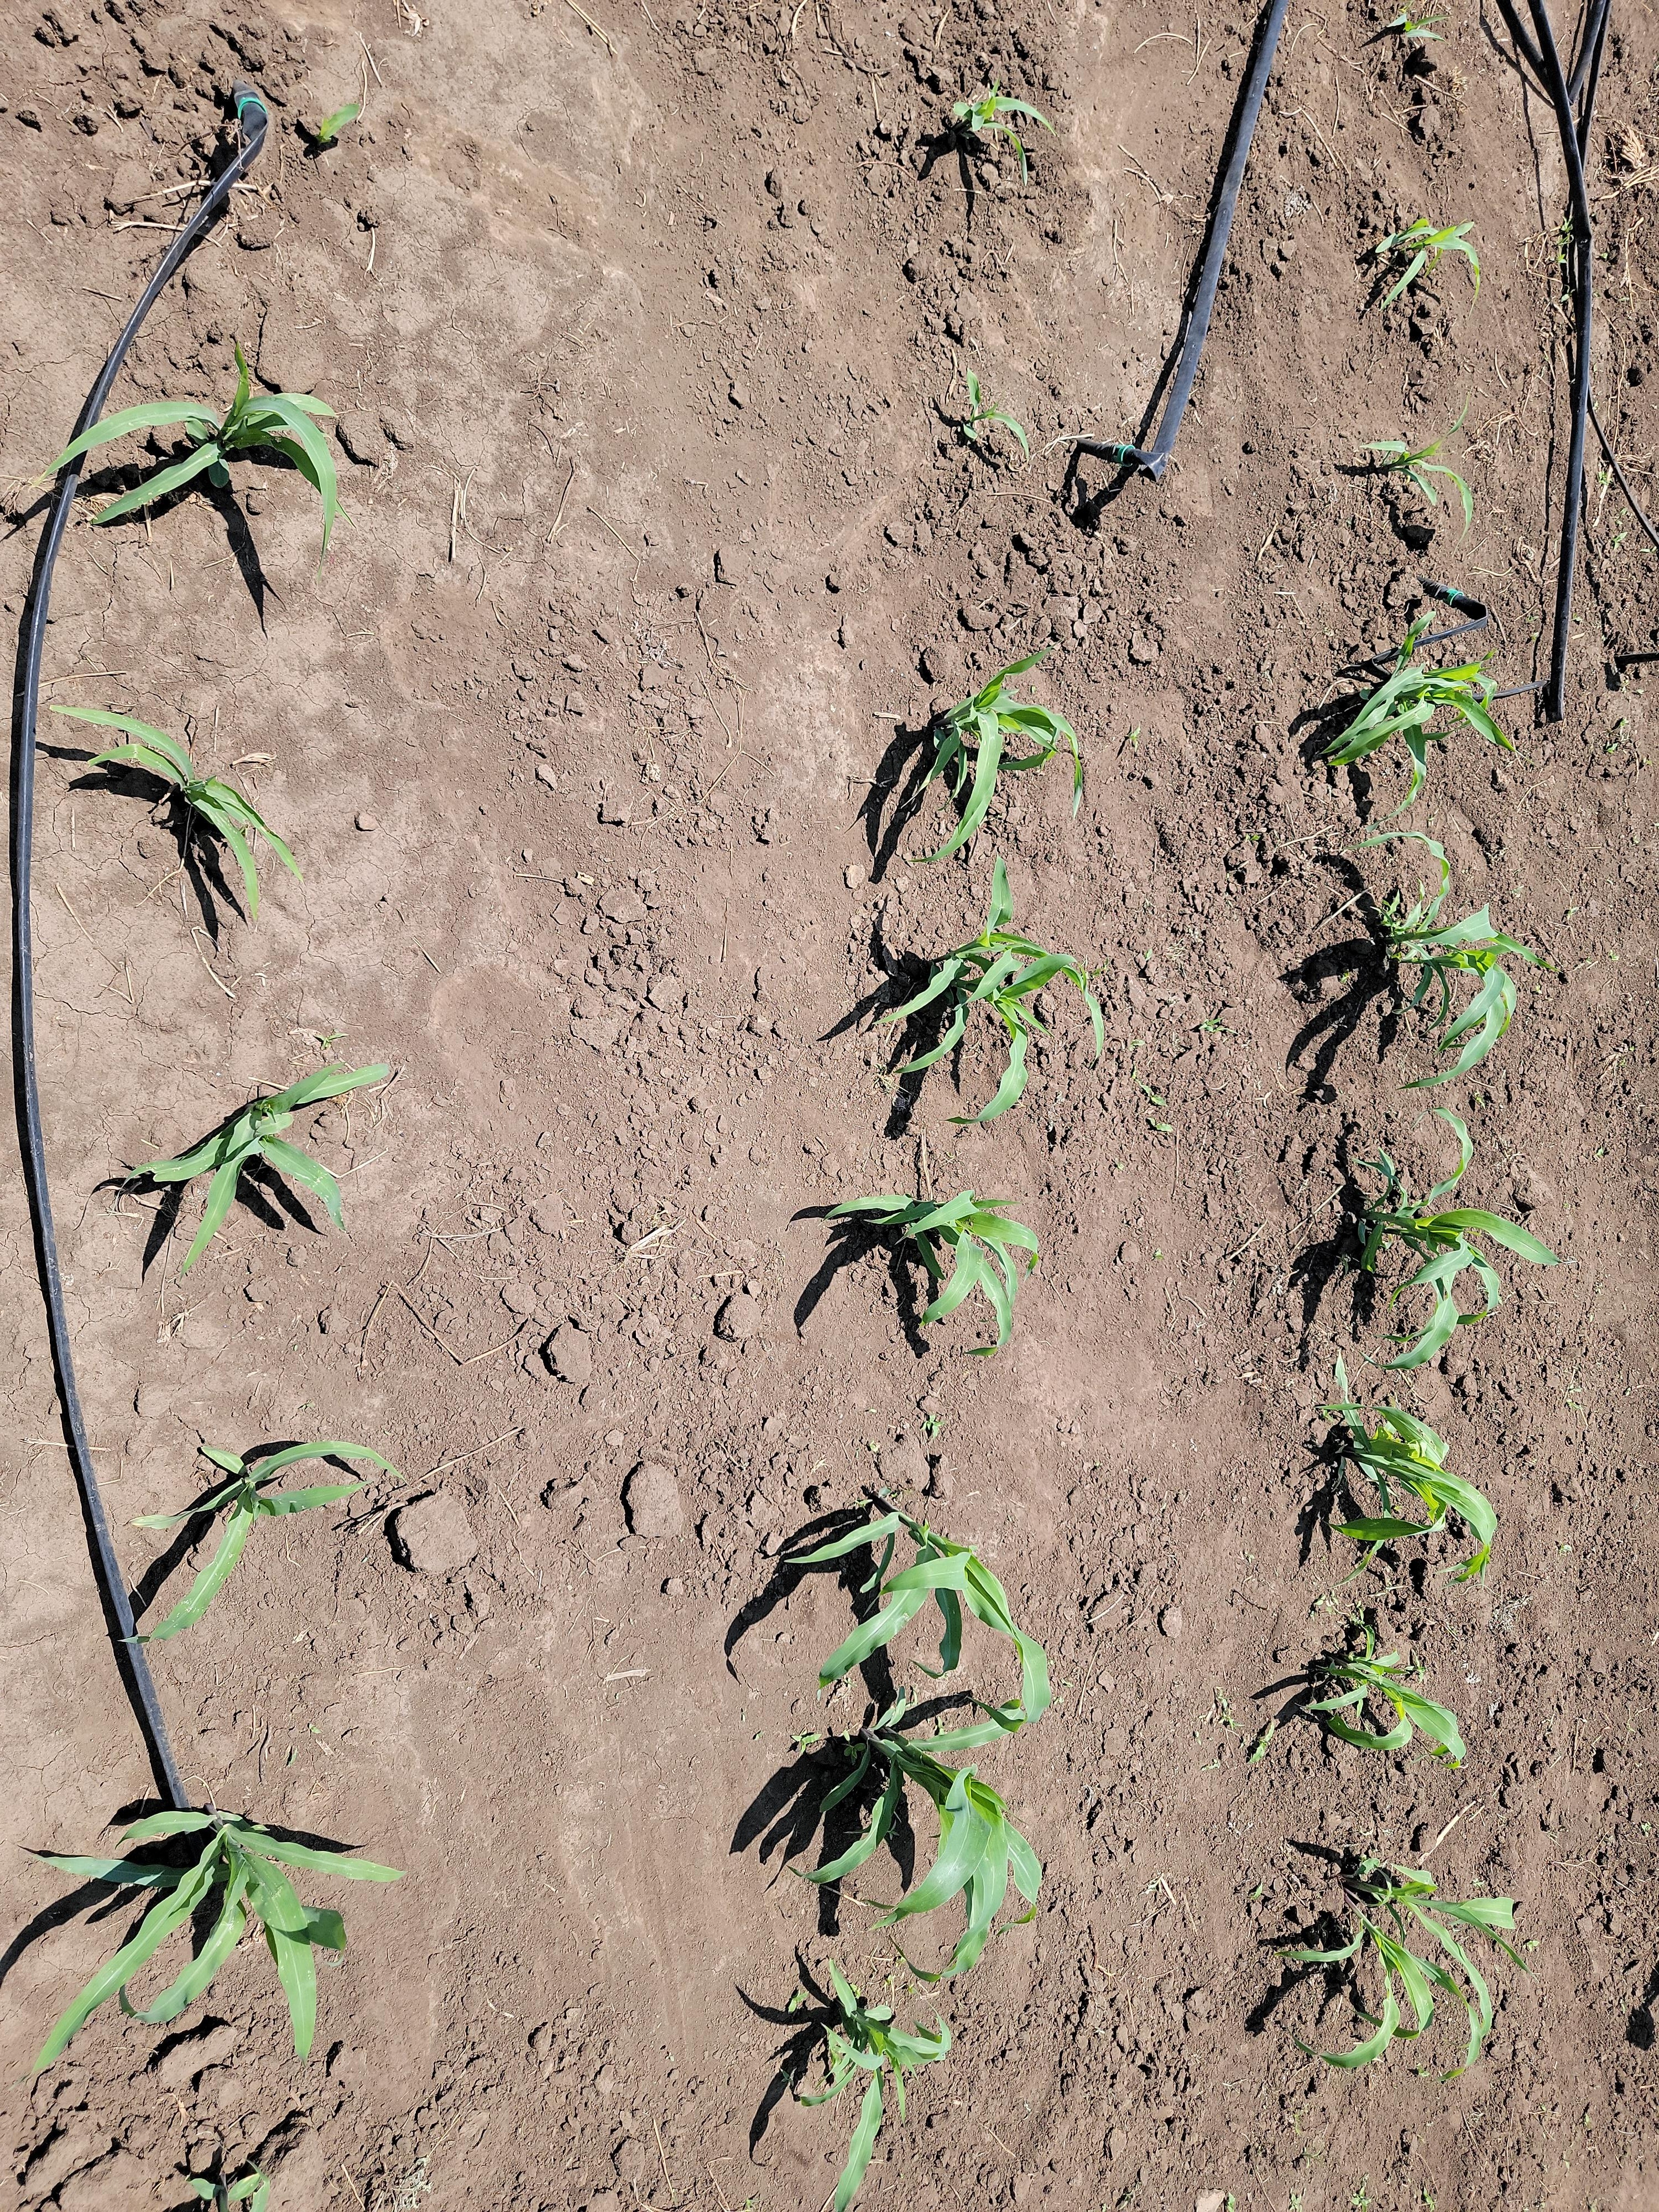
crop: maize
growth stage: vegetative
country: Tanzania
